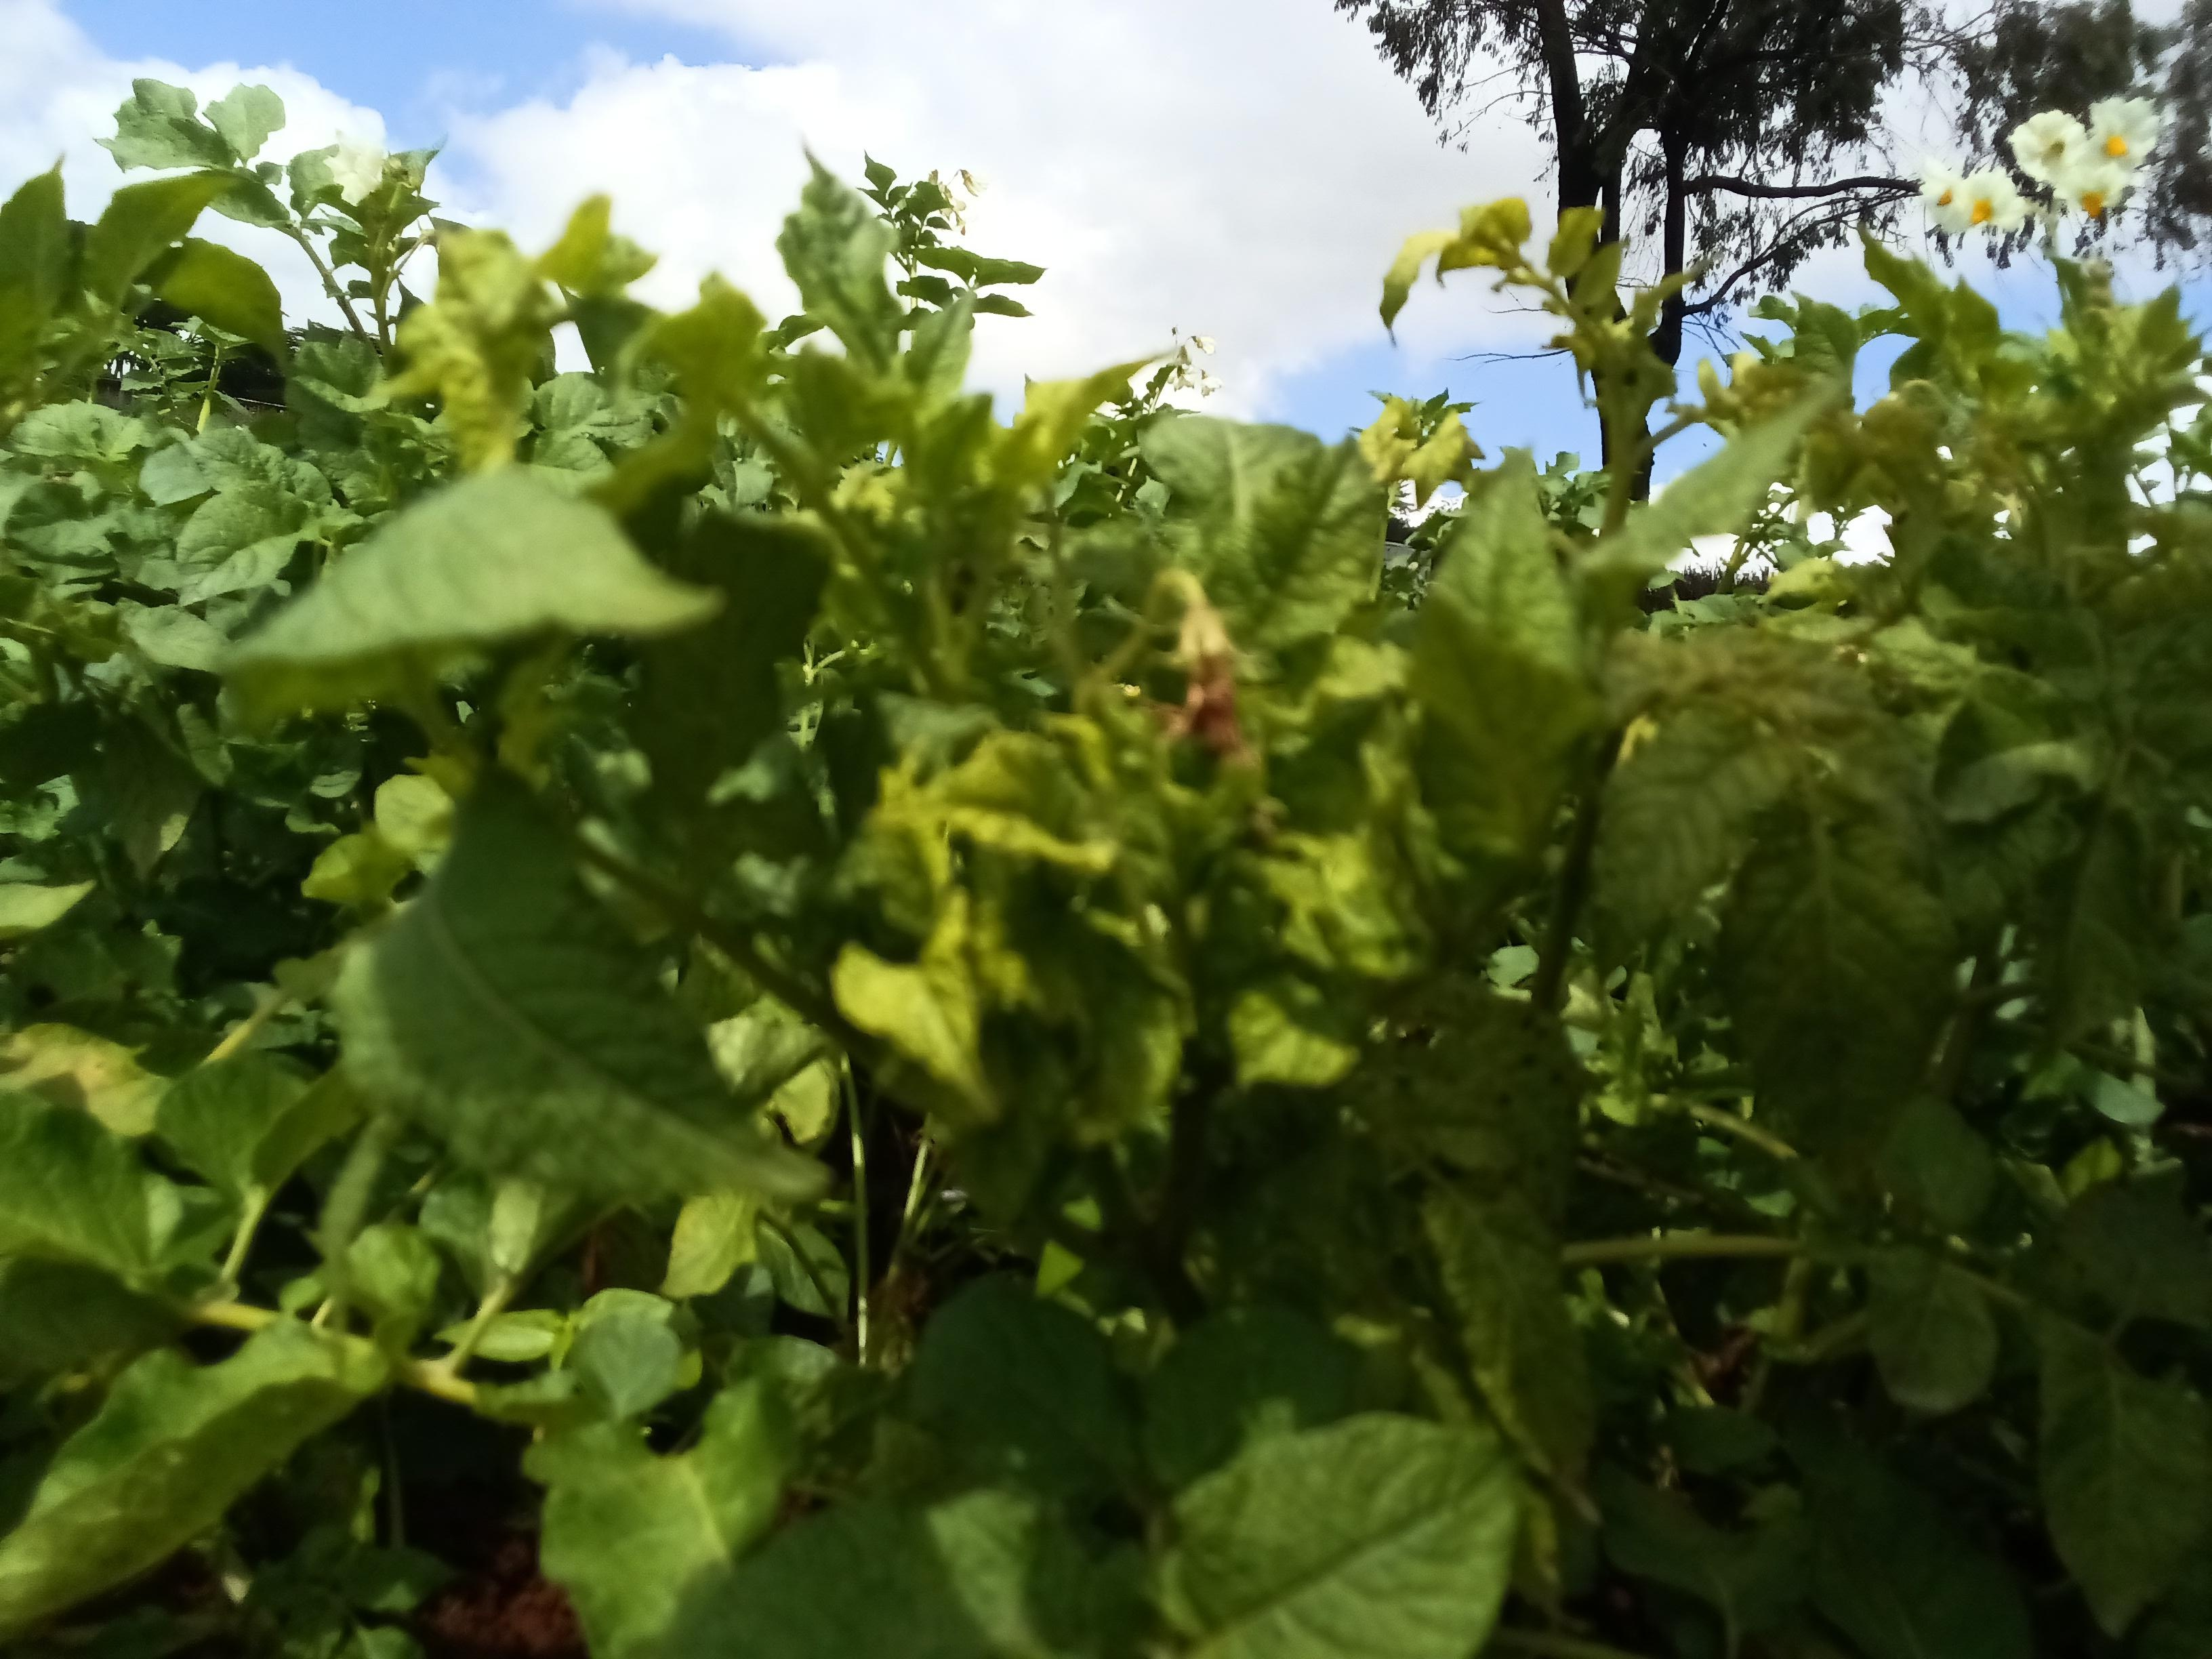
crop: potato
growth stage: flowering
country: Kenya
